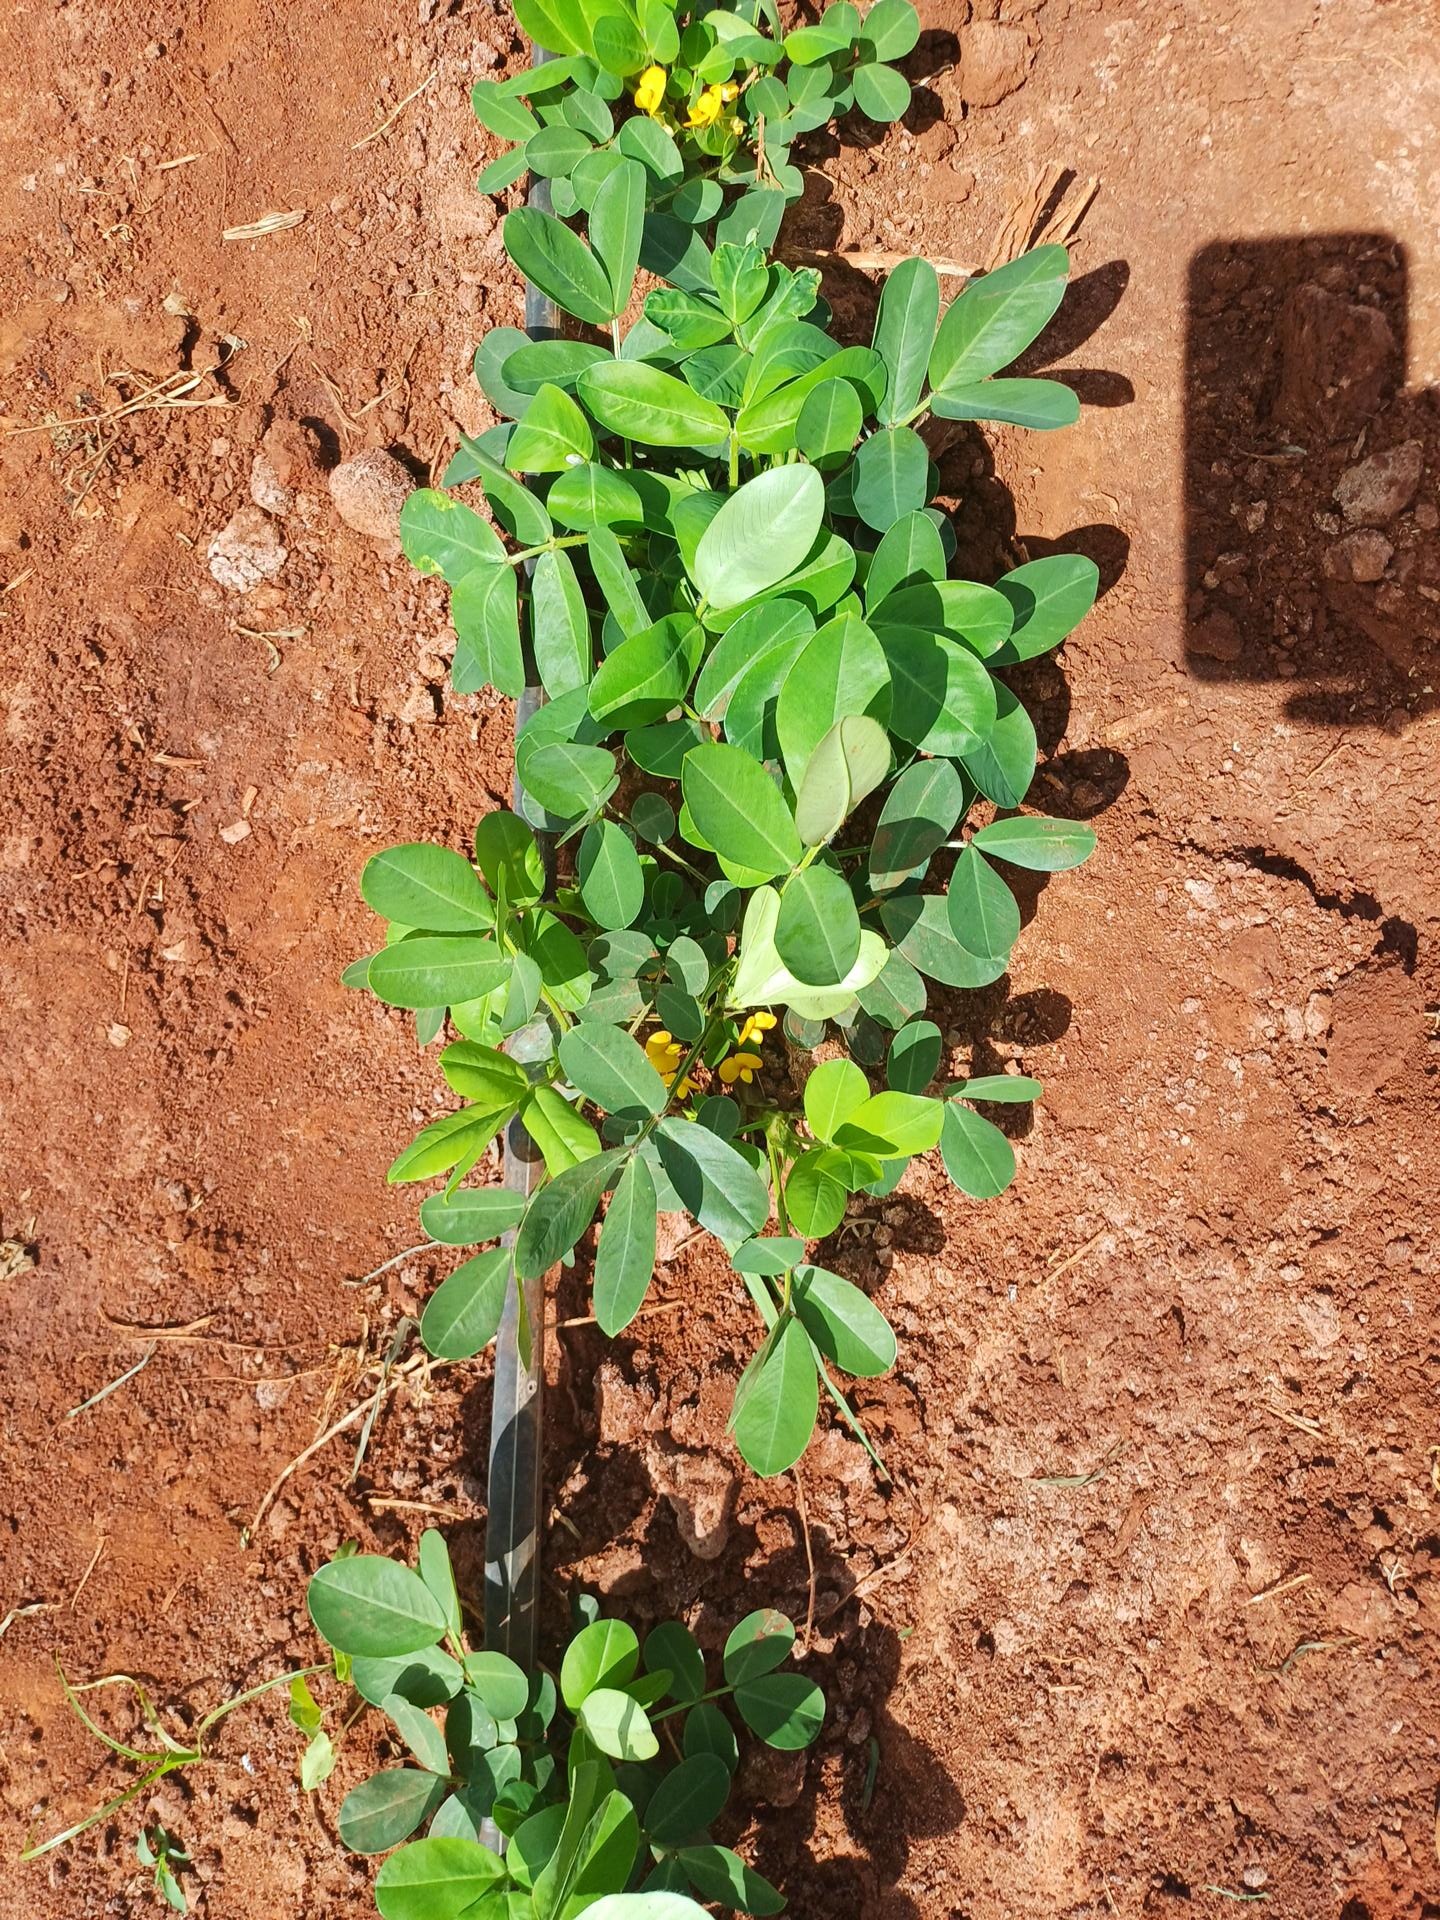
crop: groundnut
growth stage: flowering
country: Kenya
